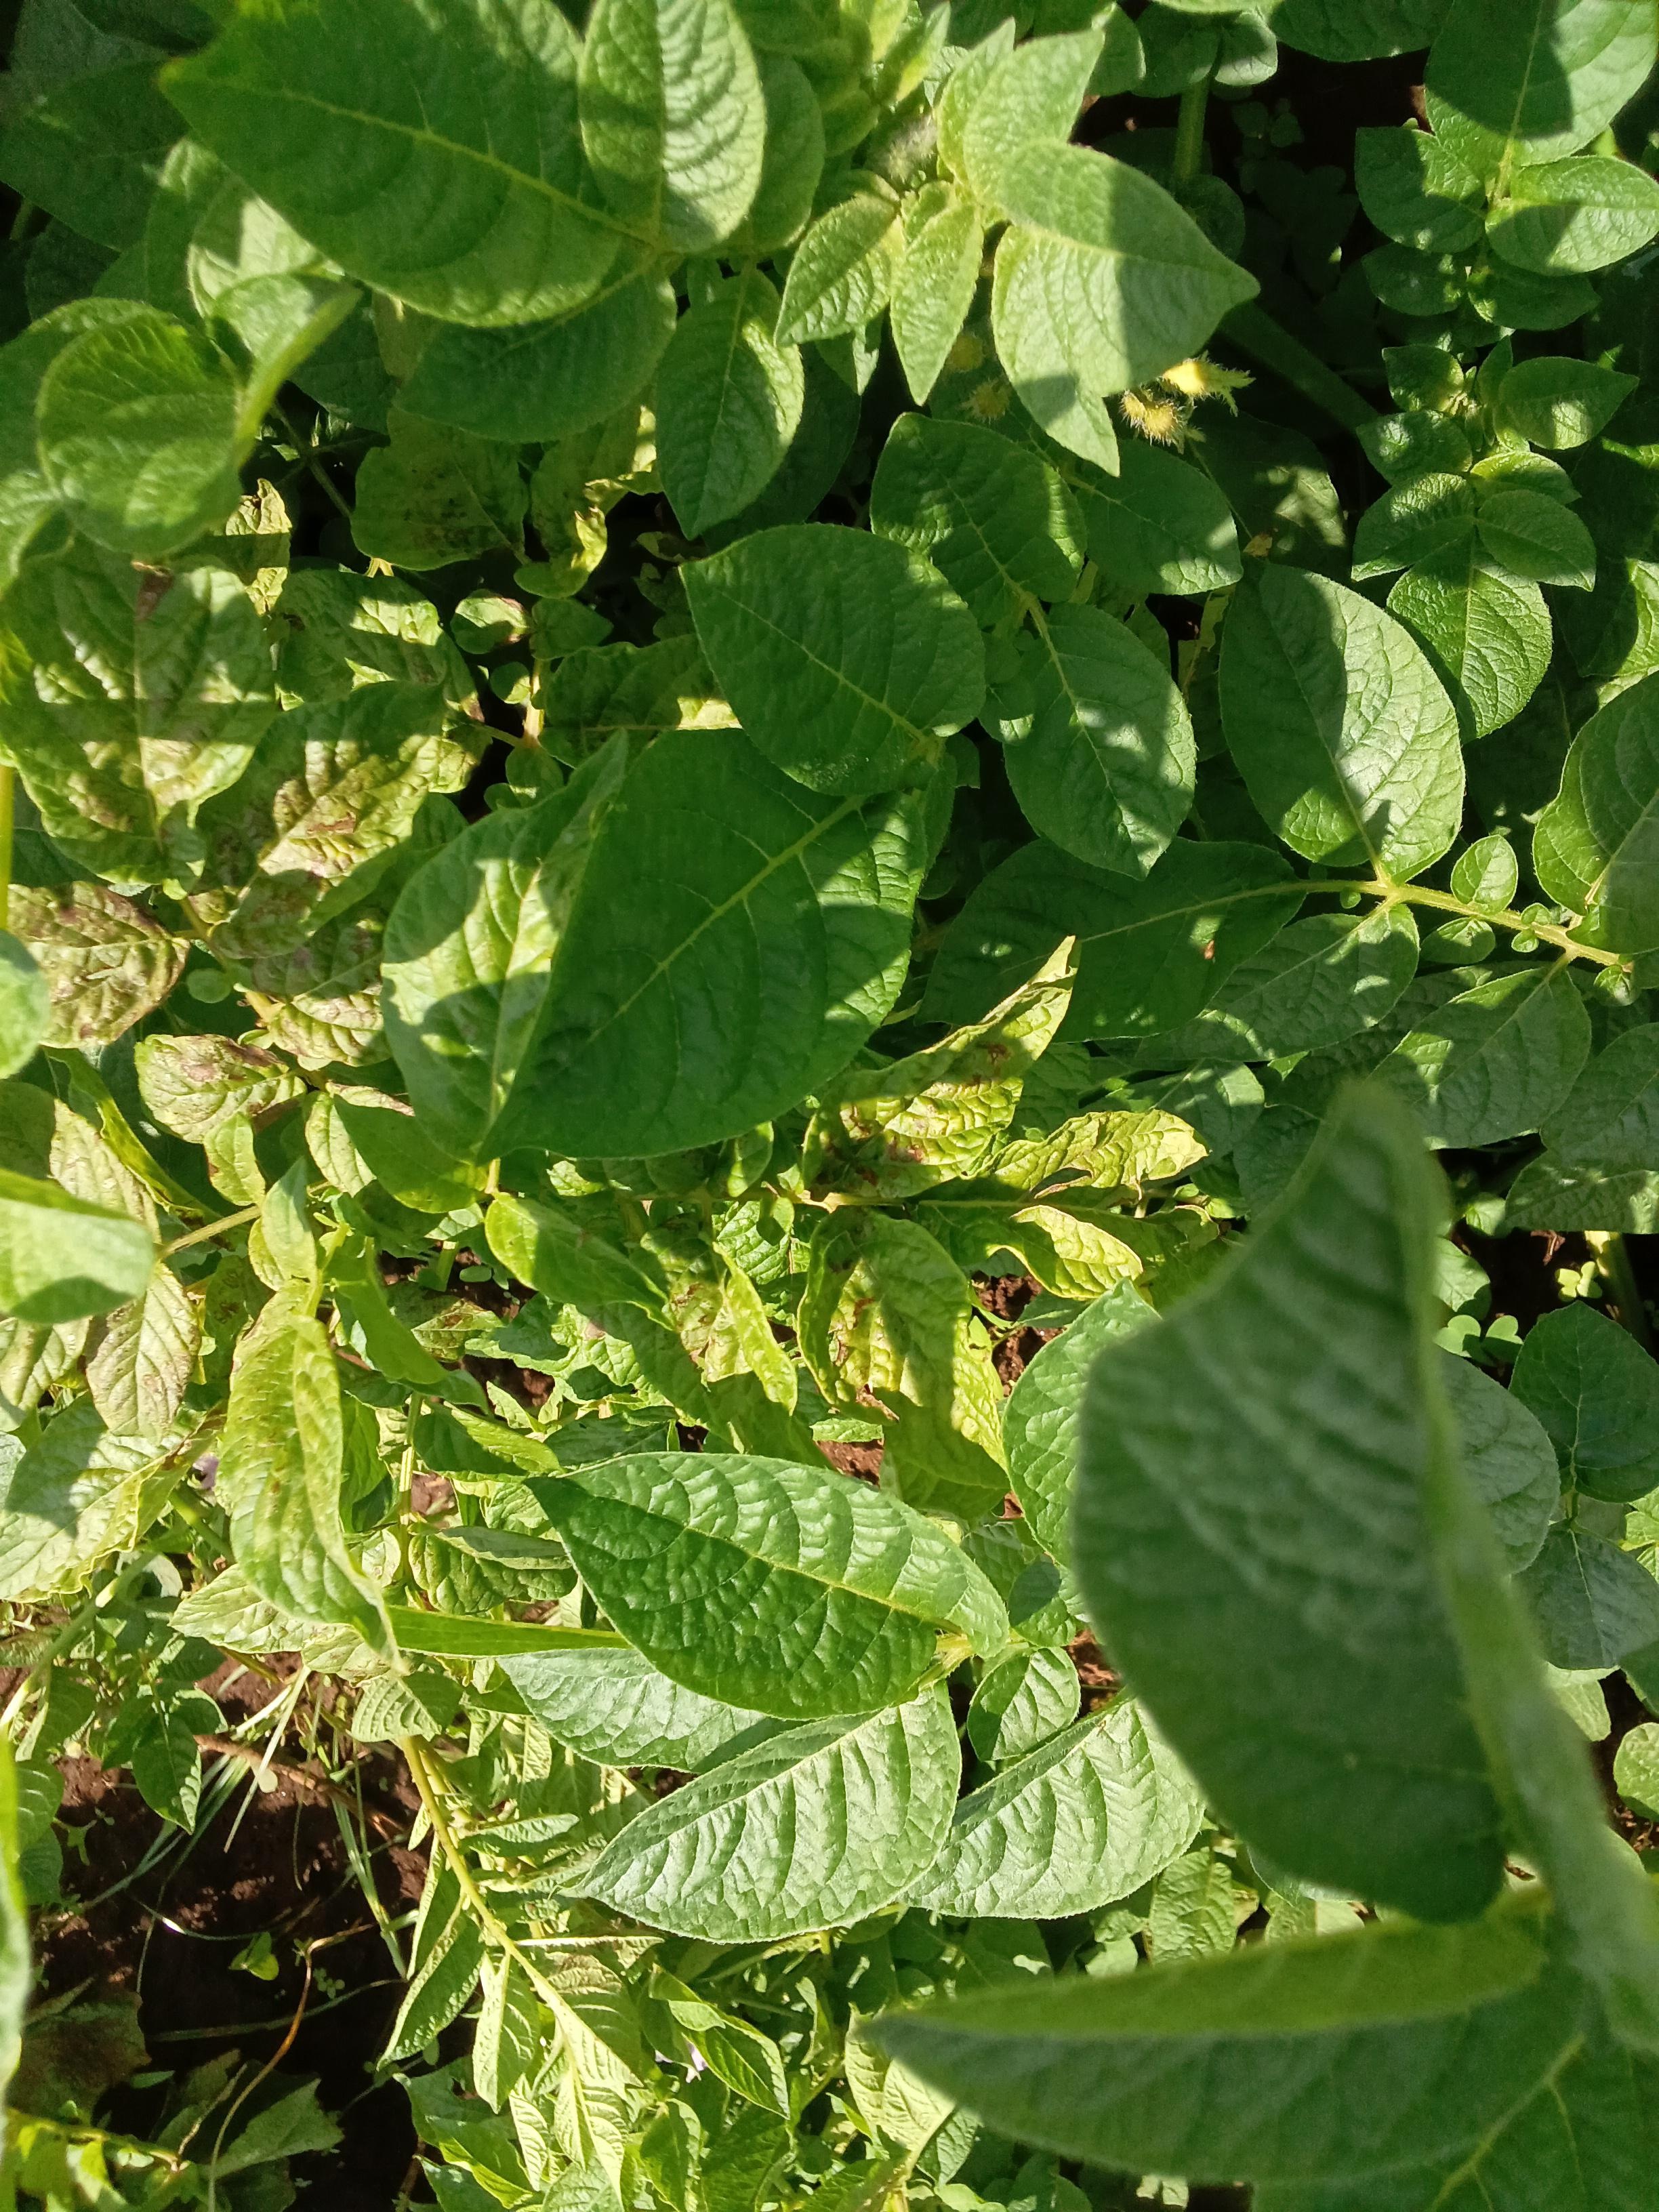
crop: potato
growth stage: vegetative
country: Kenya
